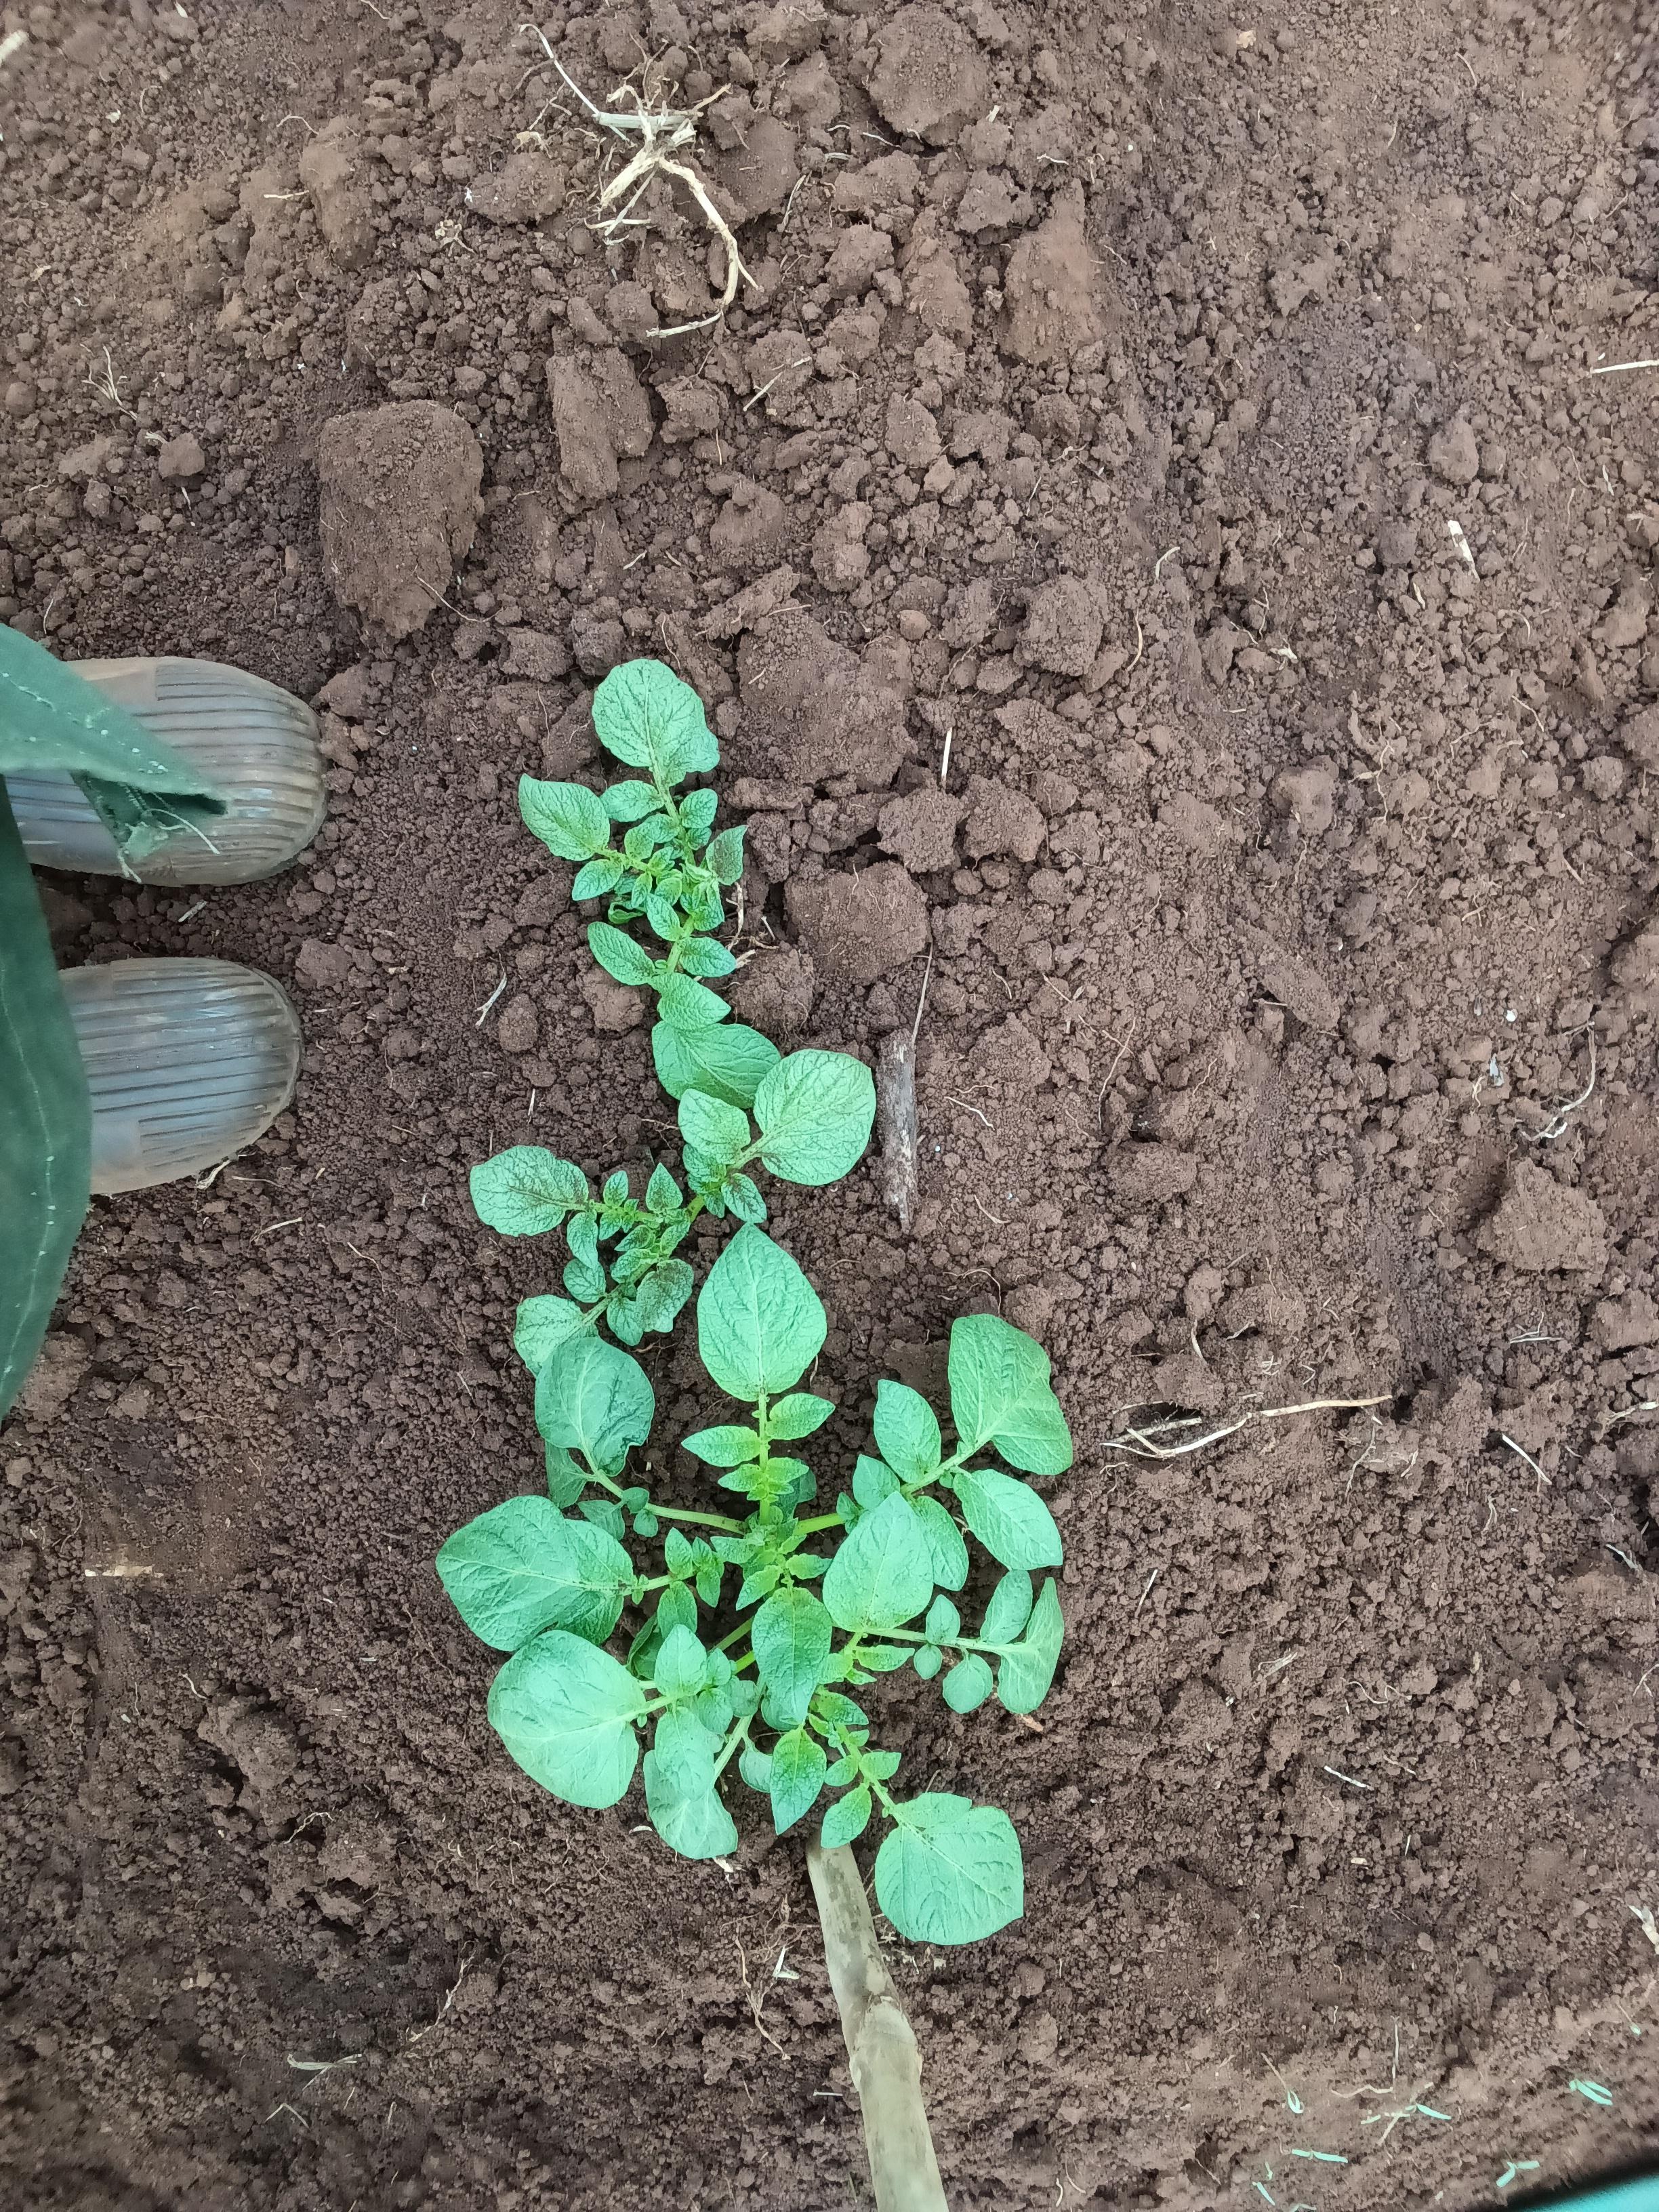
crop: potato
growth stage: emergence
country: Kenya
